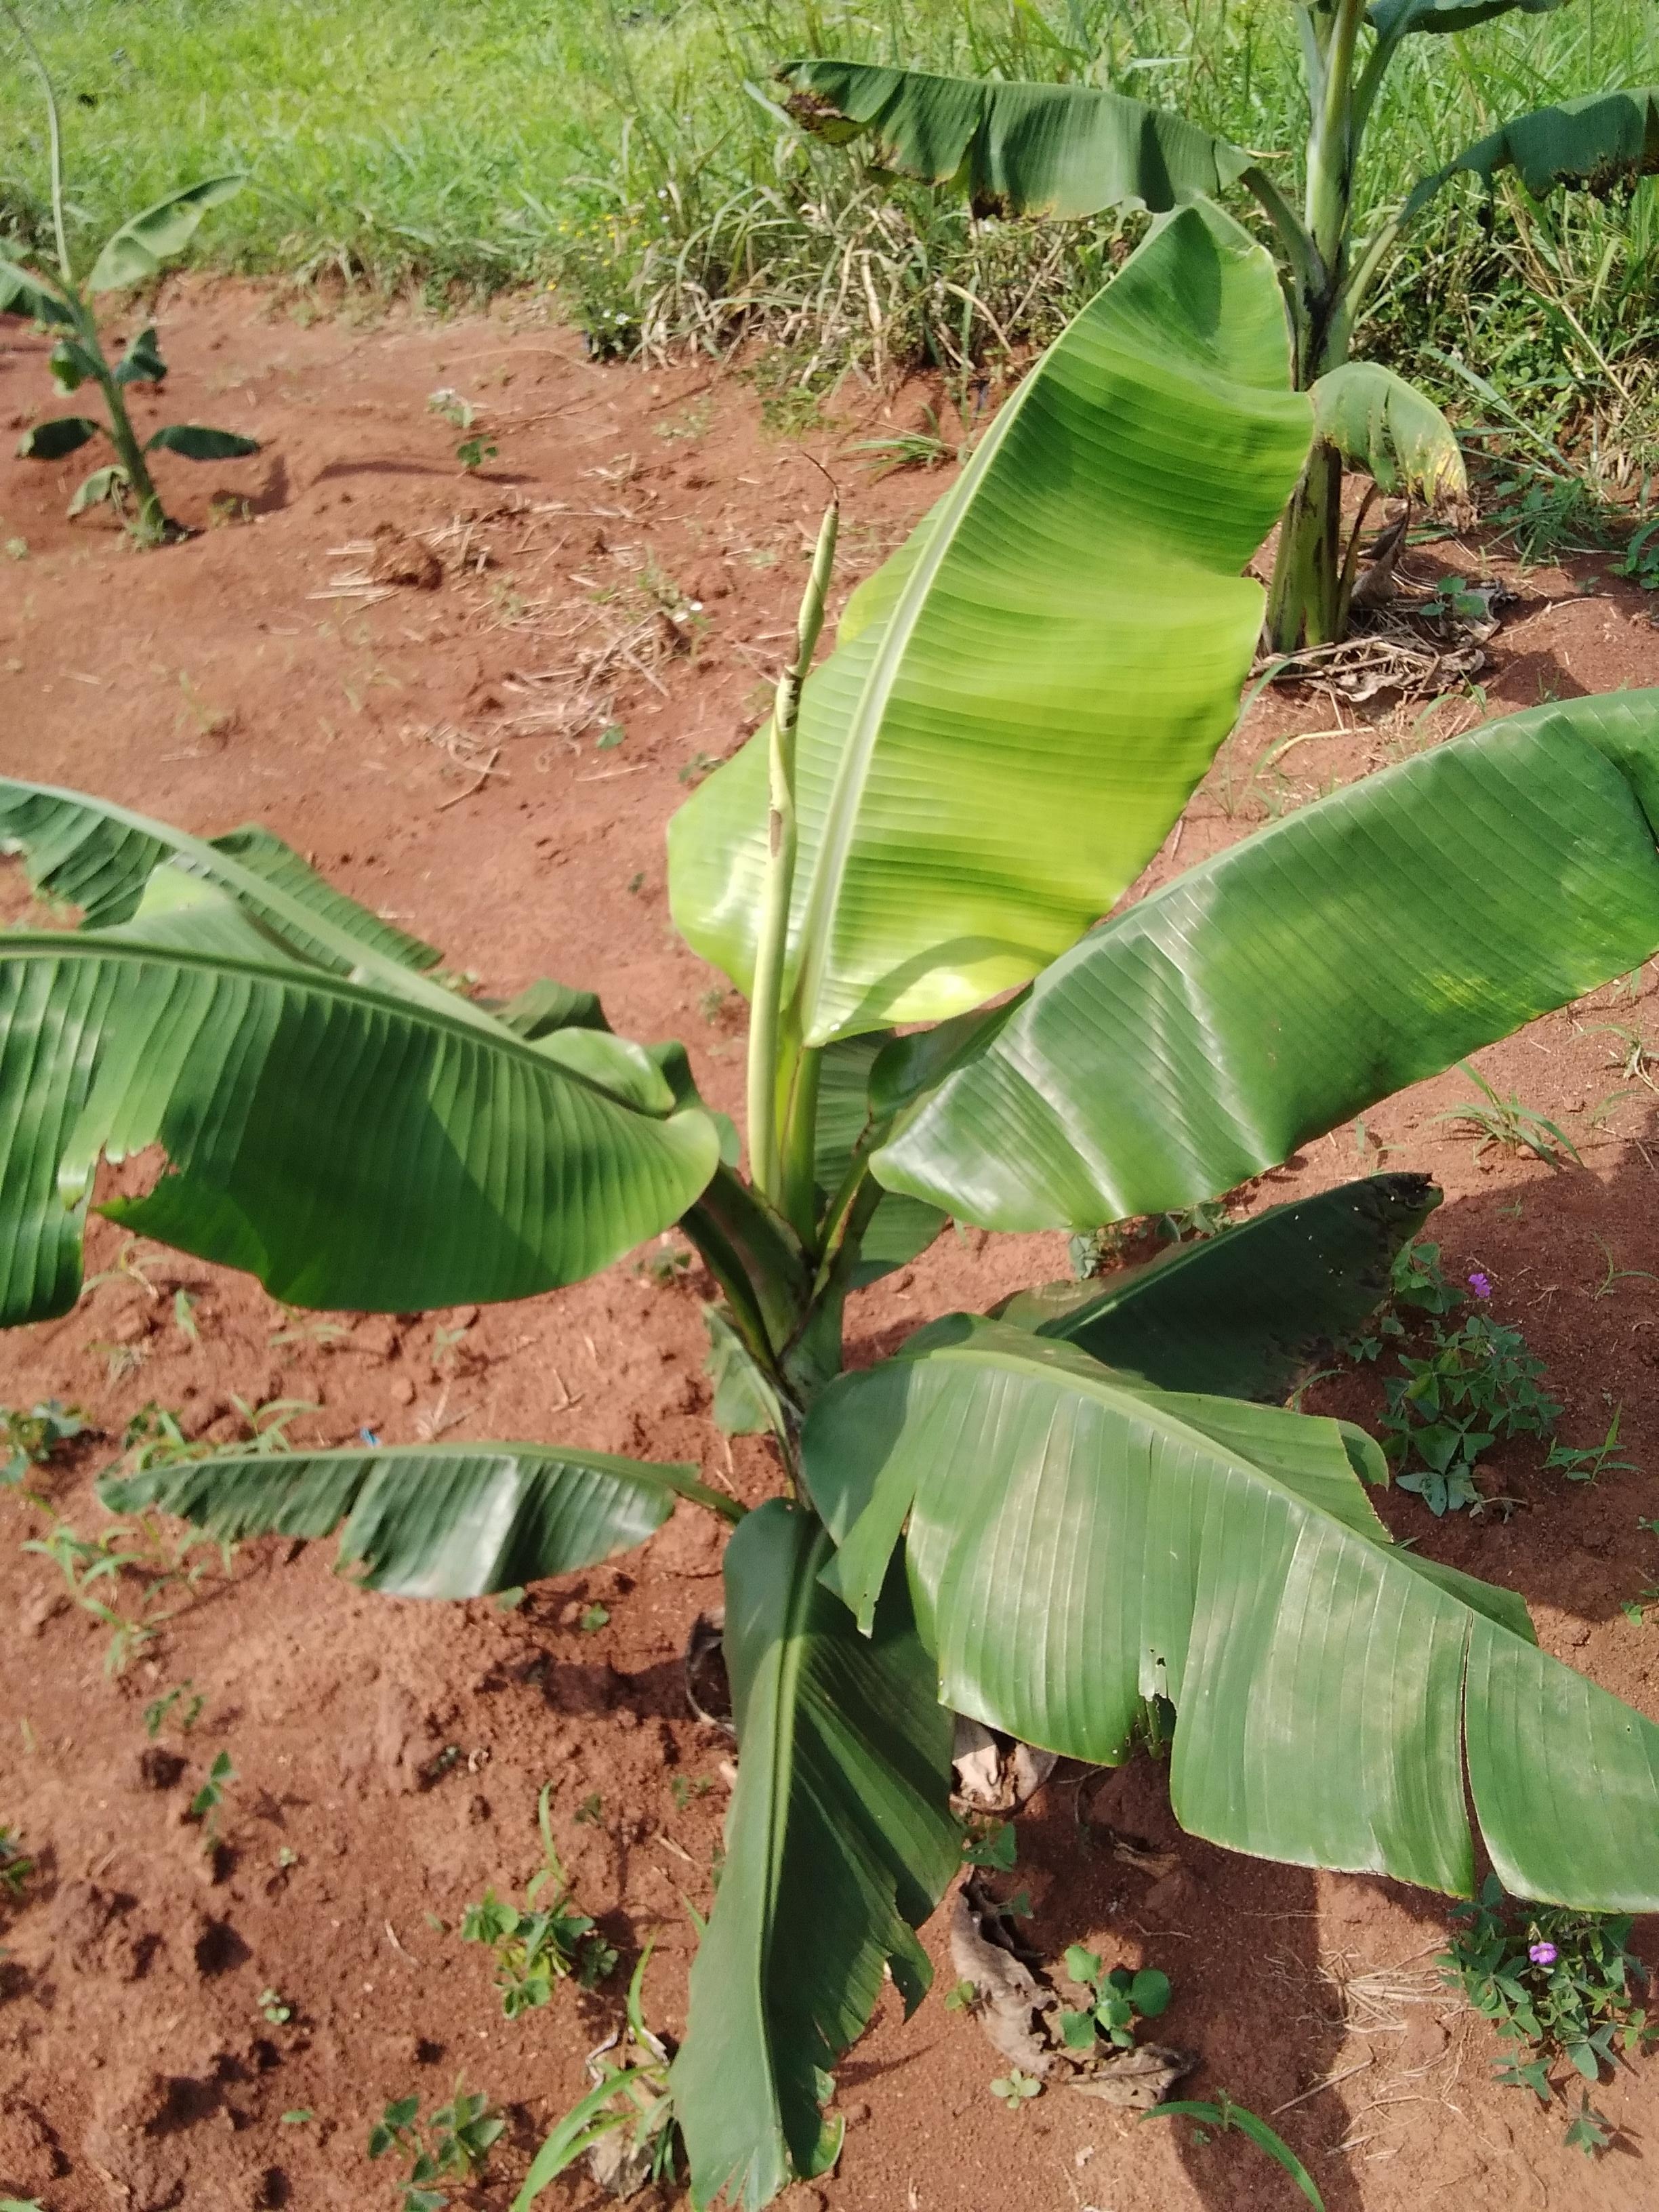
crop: banana
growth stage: vegetative
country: Uganda
